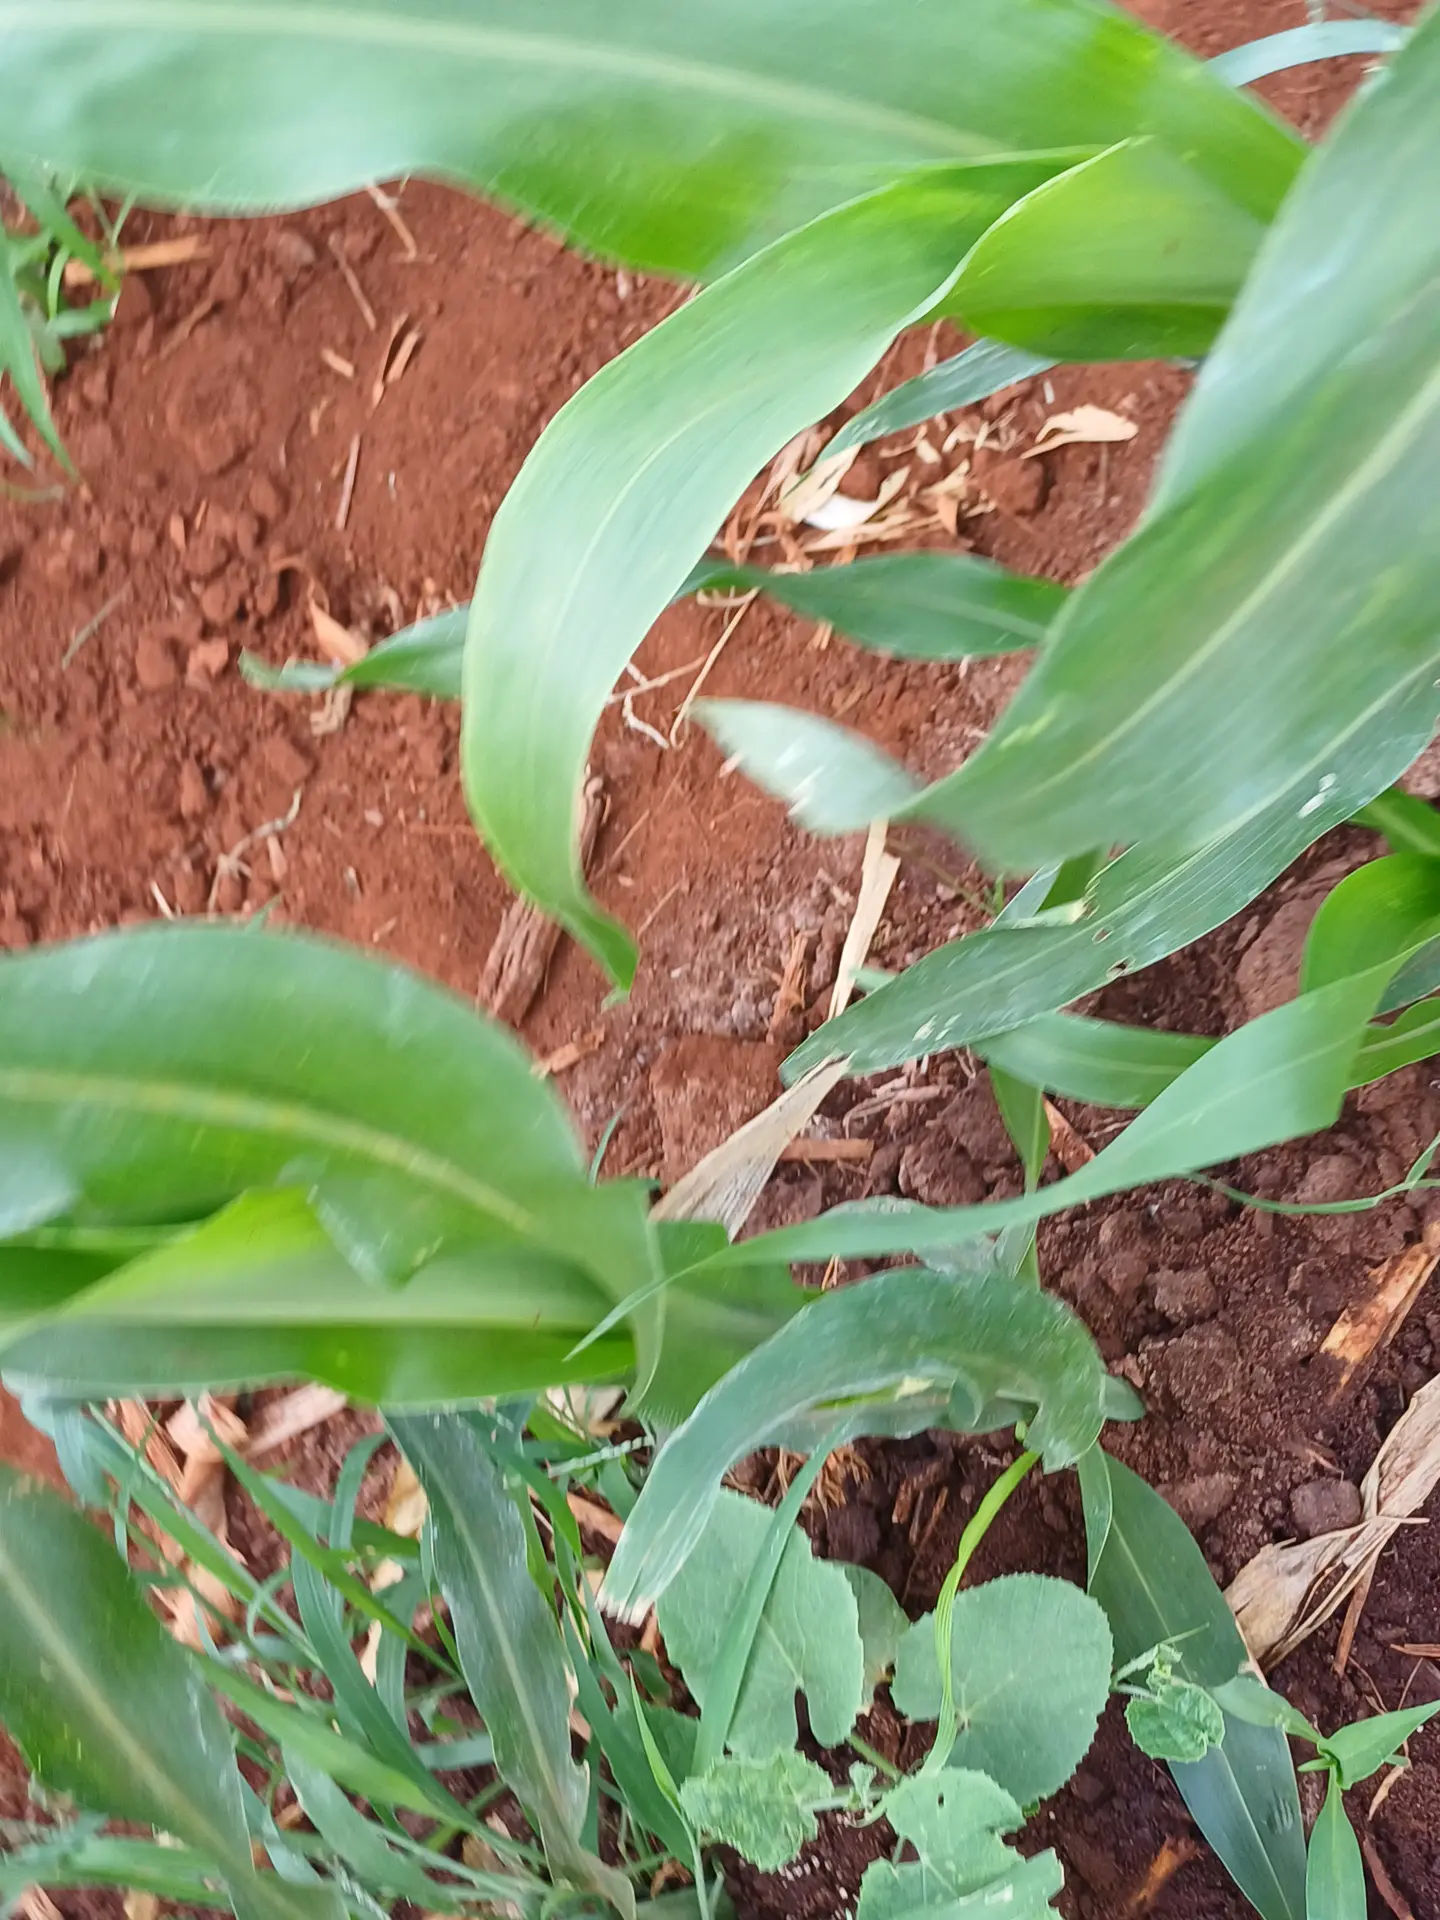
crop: sorghum
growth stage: vegetative
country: Kenya
